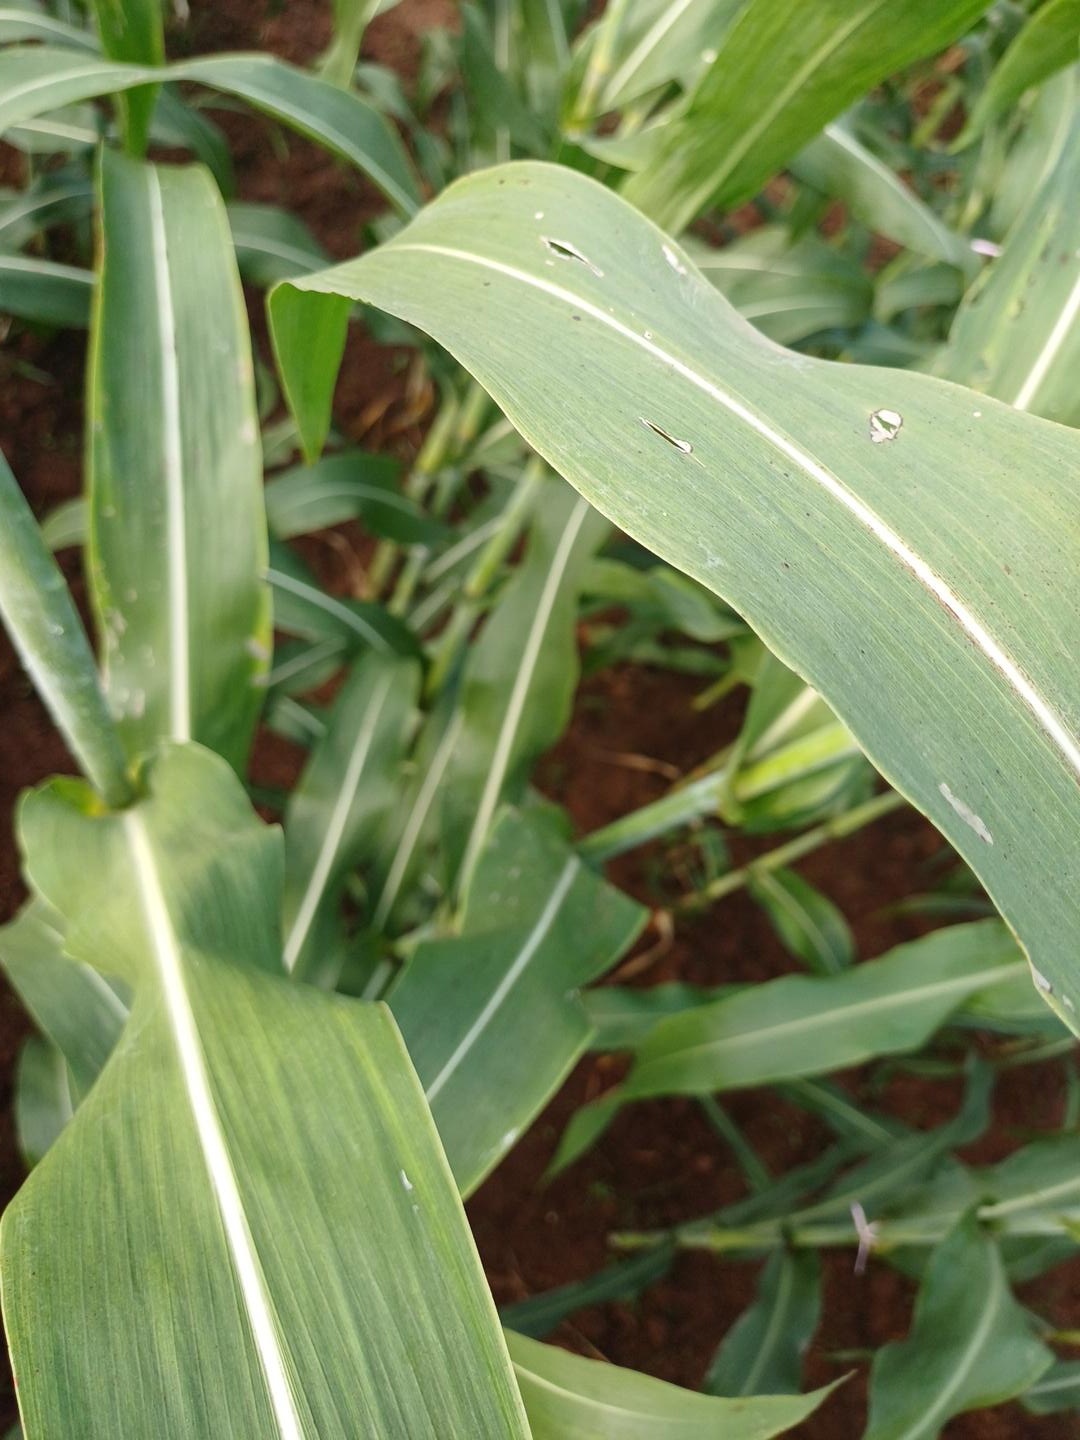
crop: sorghum
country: Kenya
